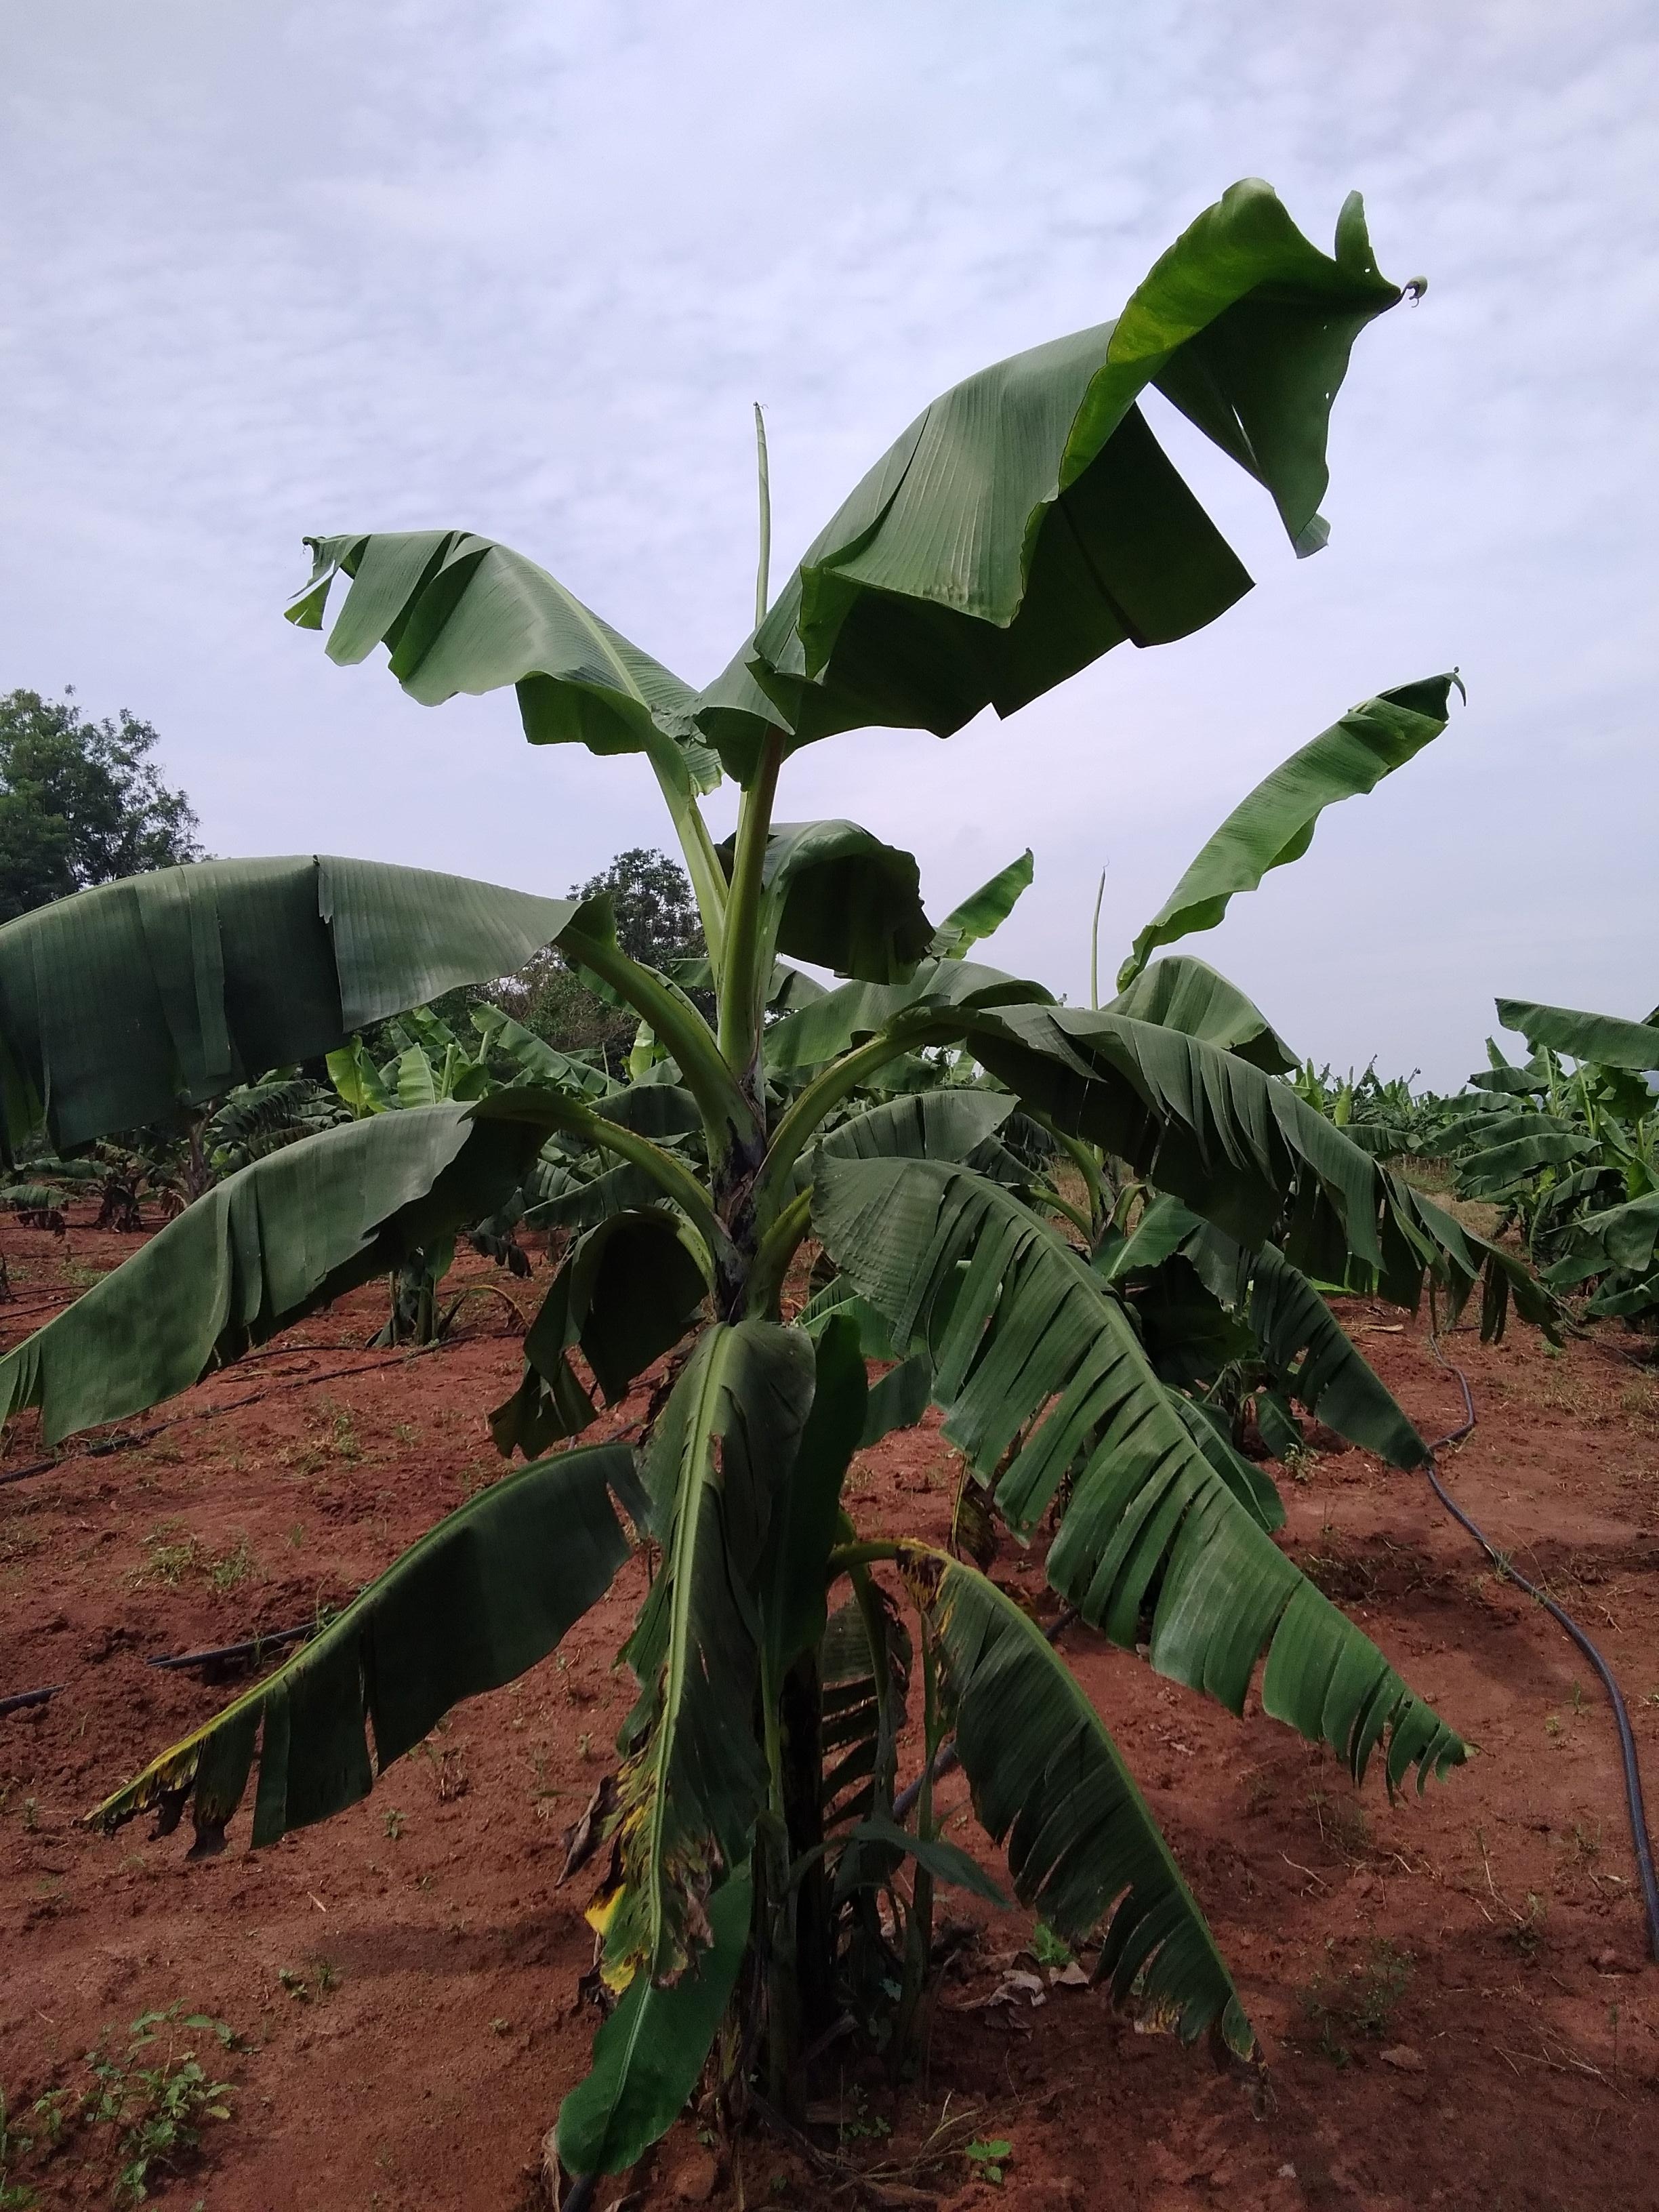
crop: banana
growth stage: vegetative
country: Uganda
